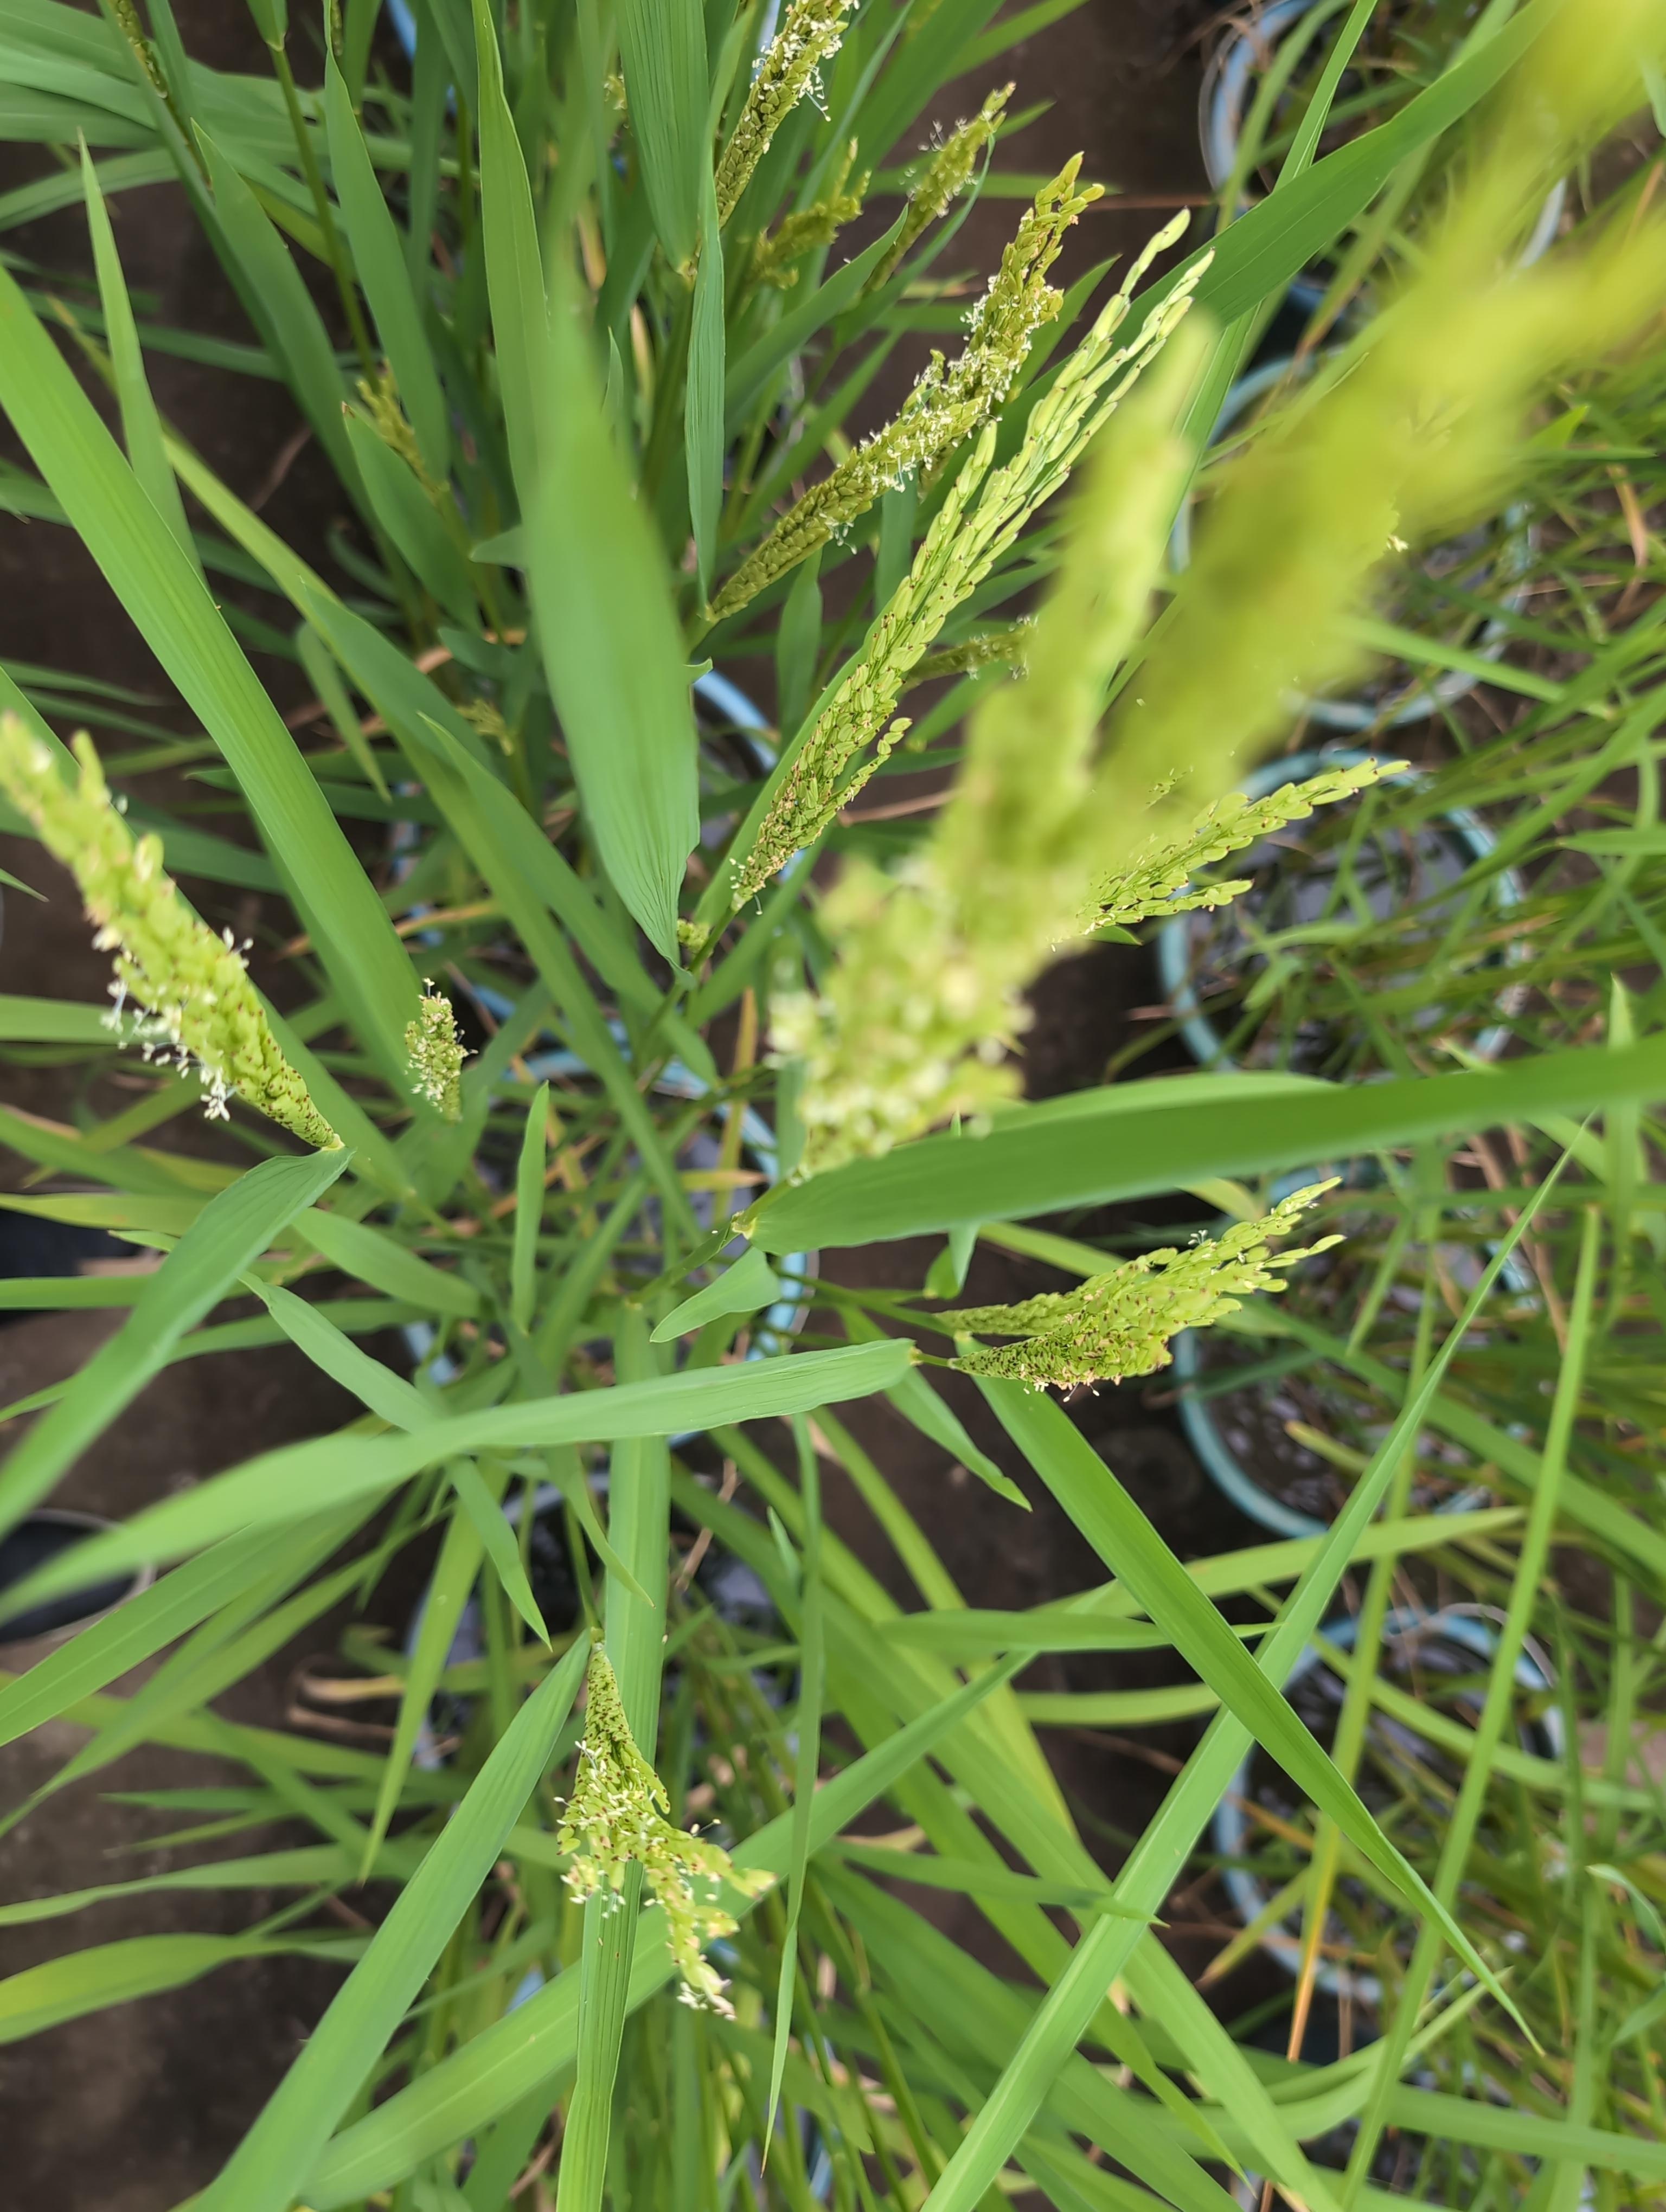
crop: rice
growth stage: flowering
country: Côte d'Ivoire
